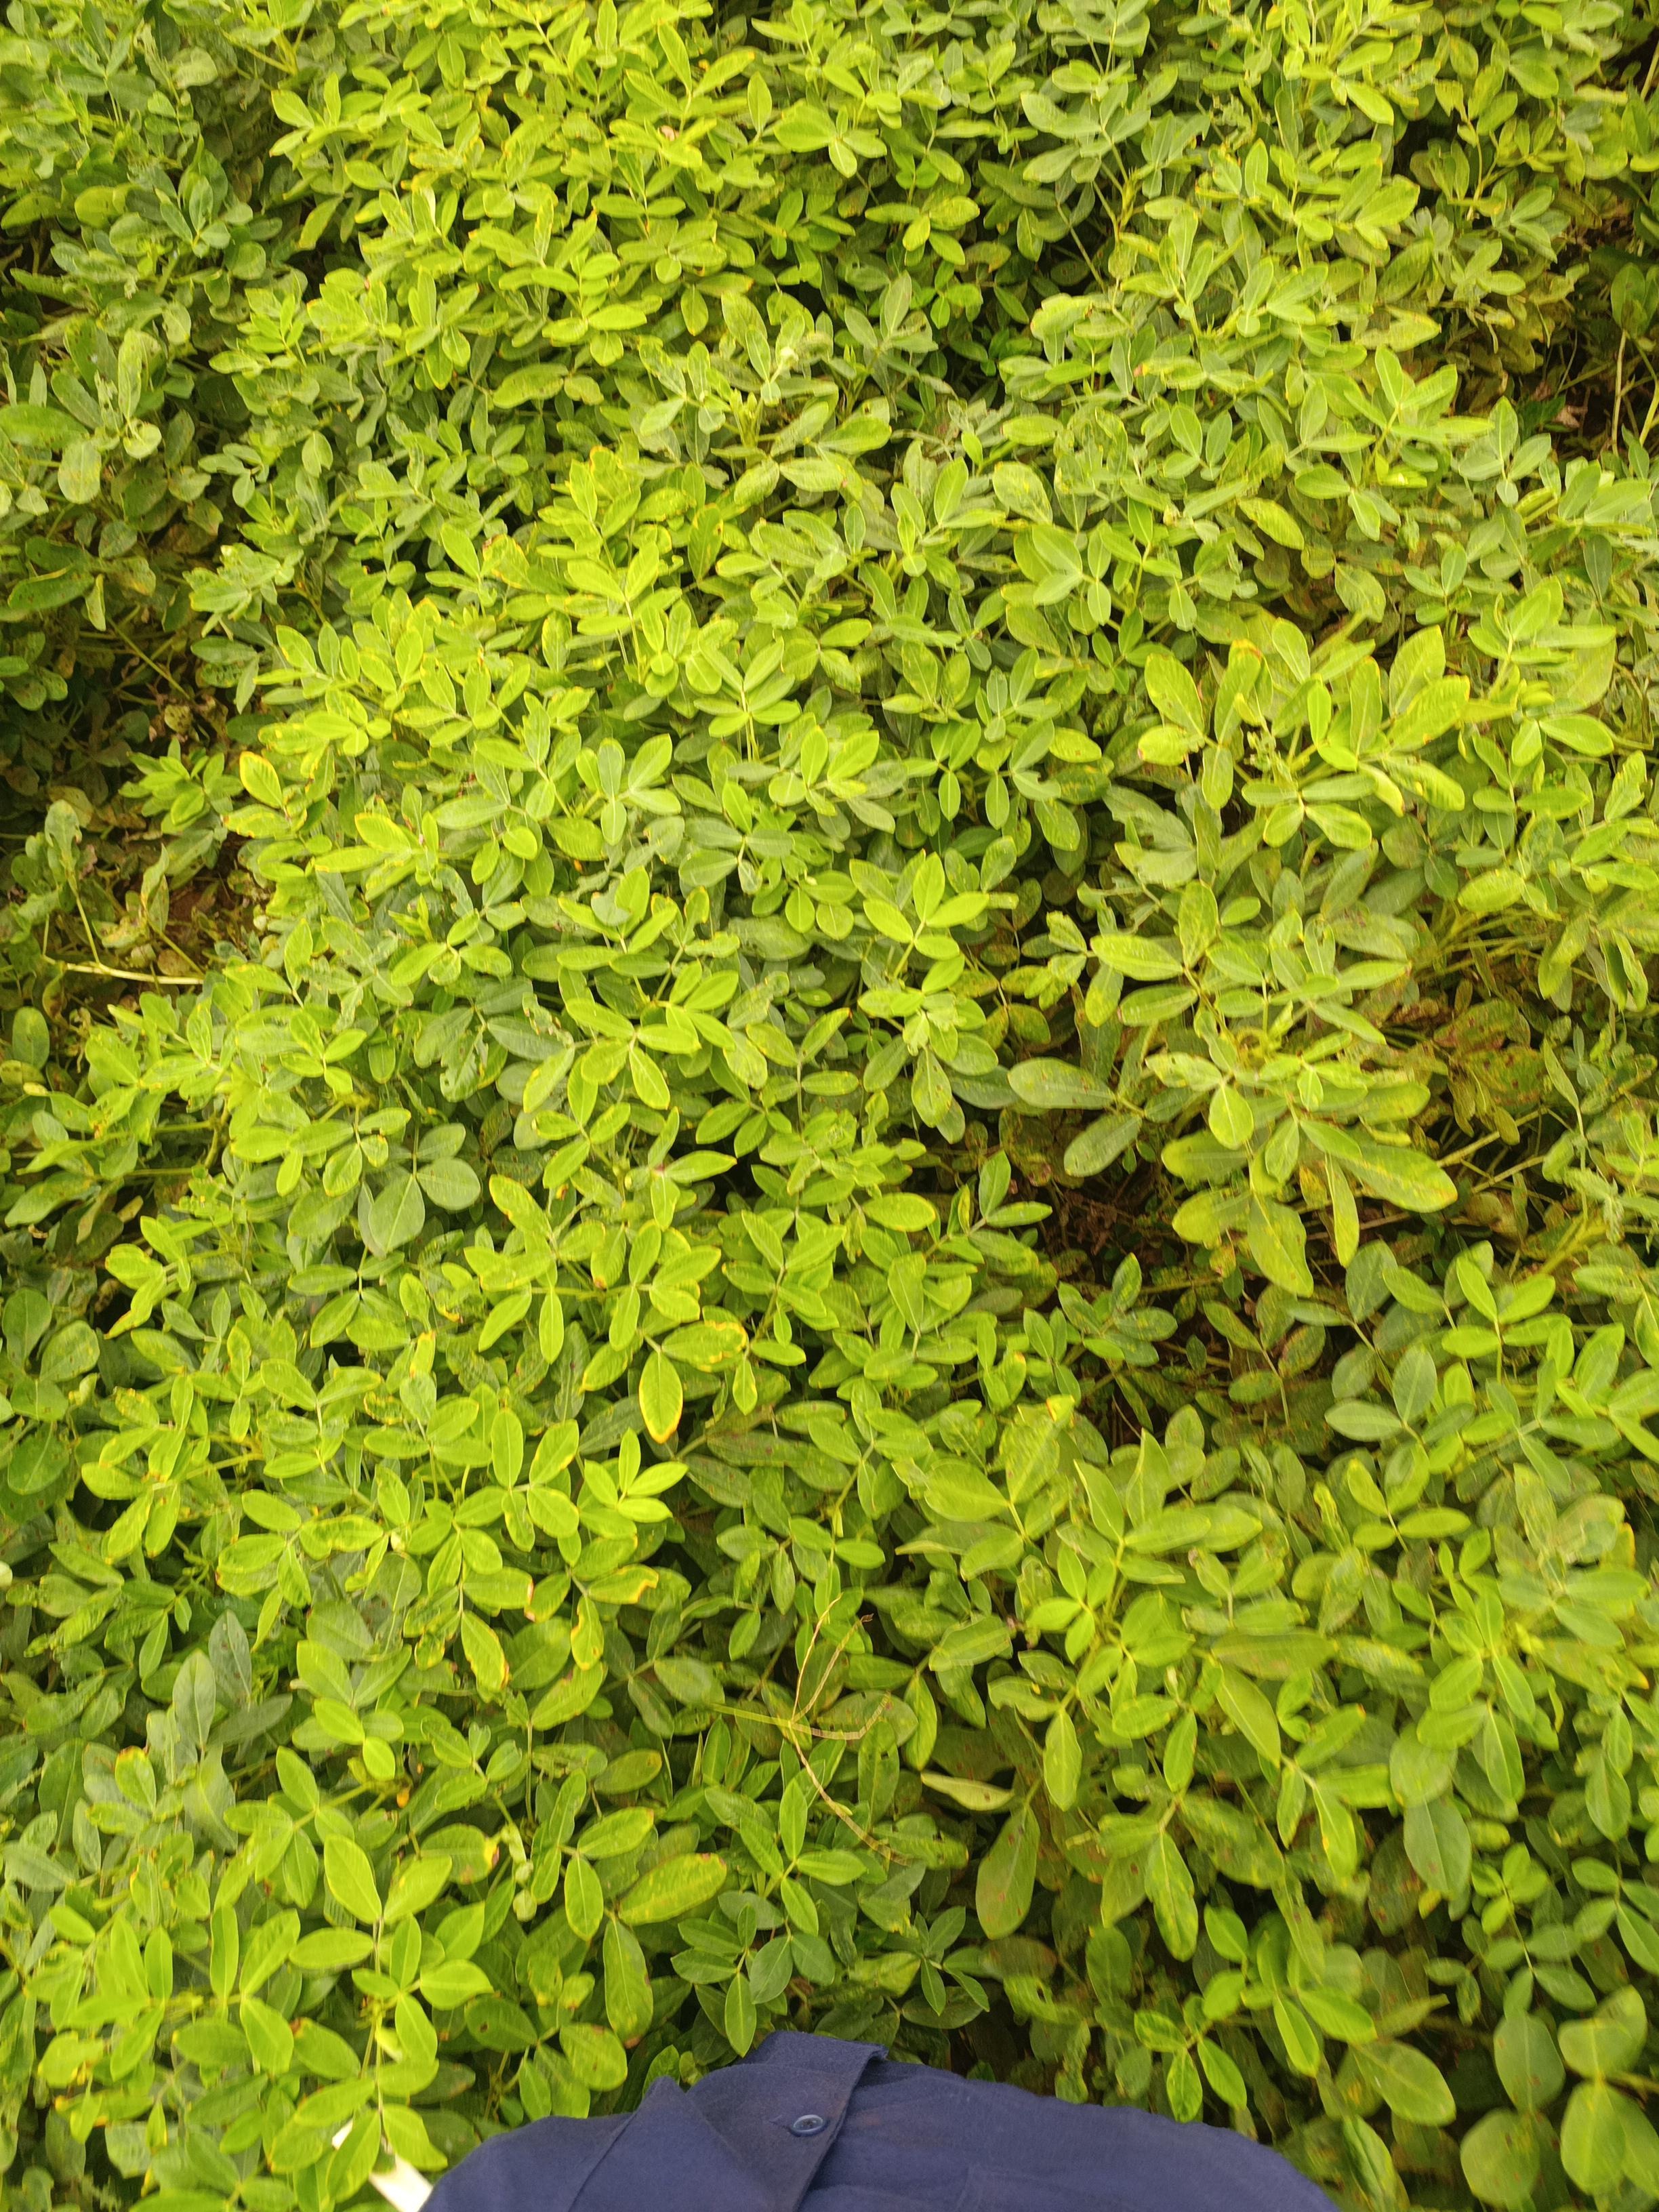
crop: groundnut
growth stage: pegging
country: Kenya
